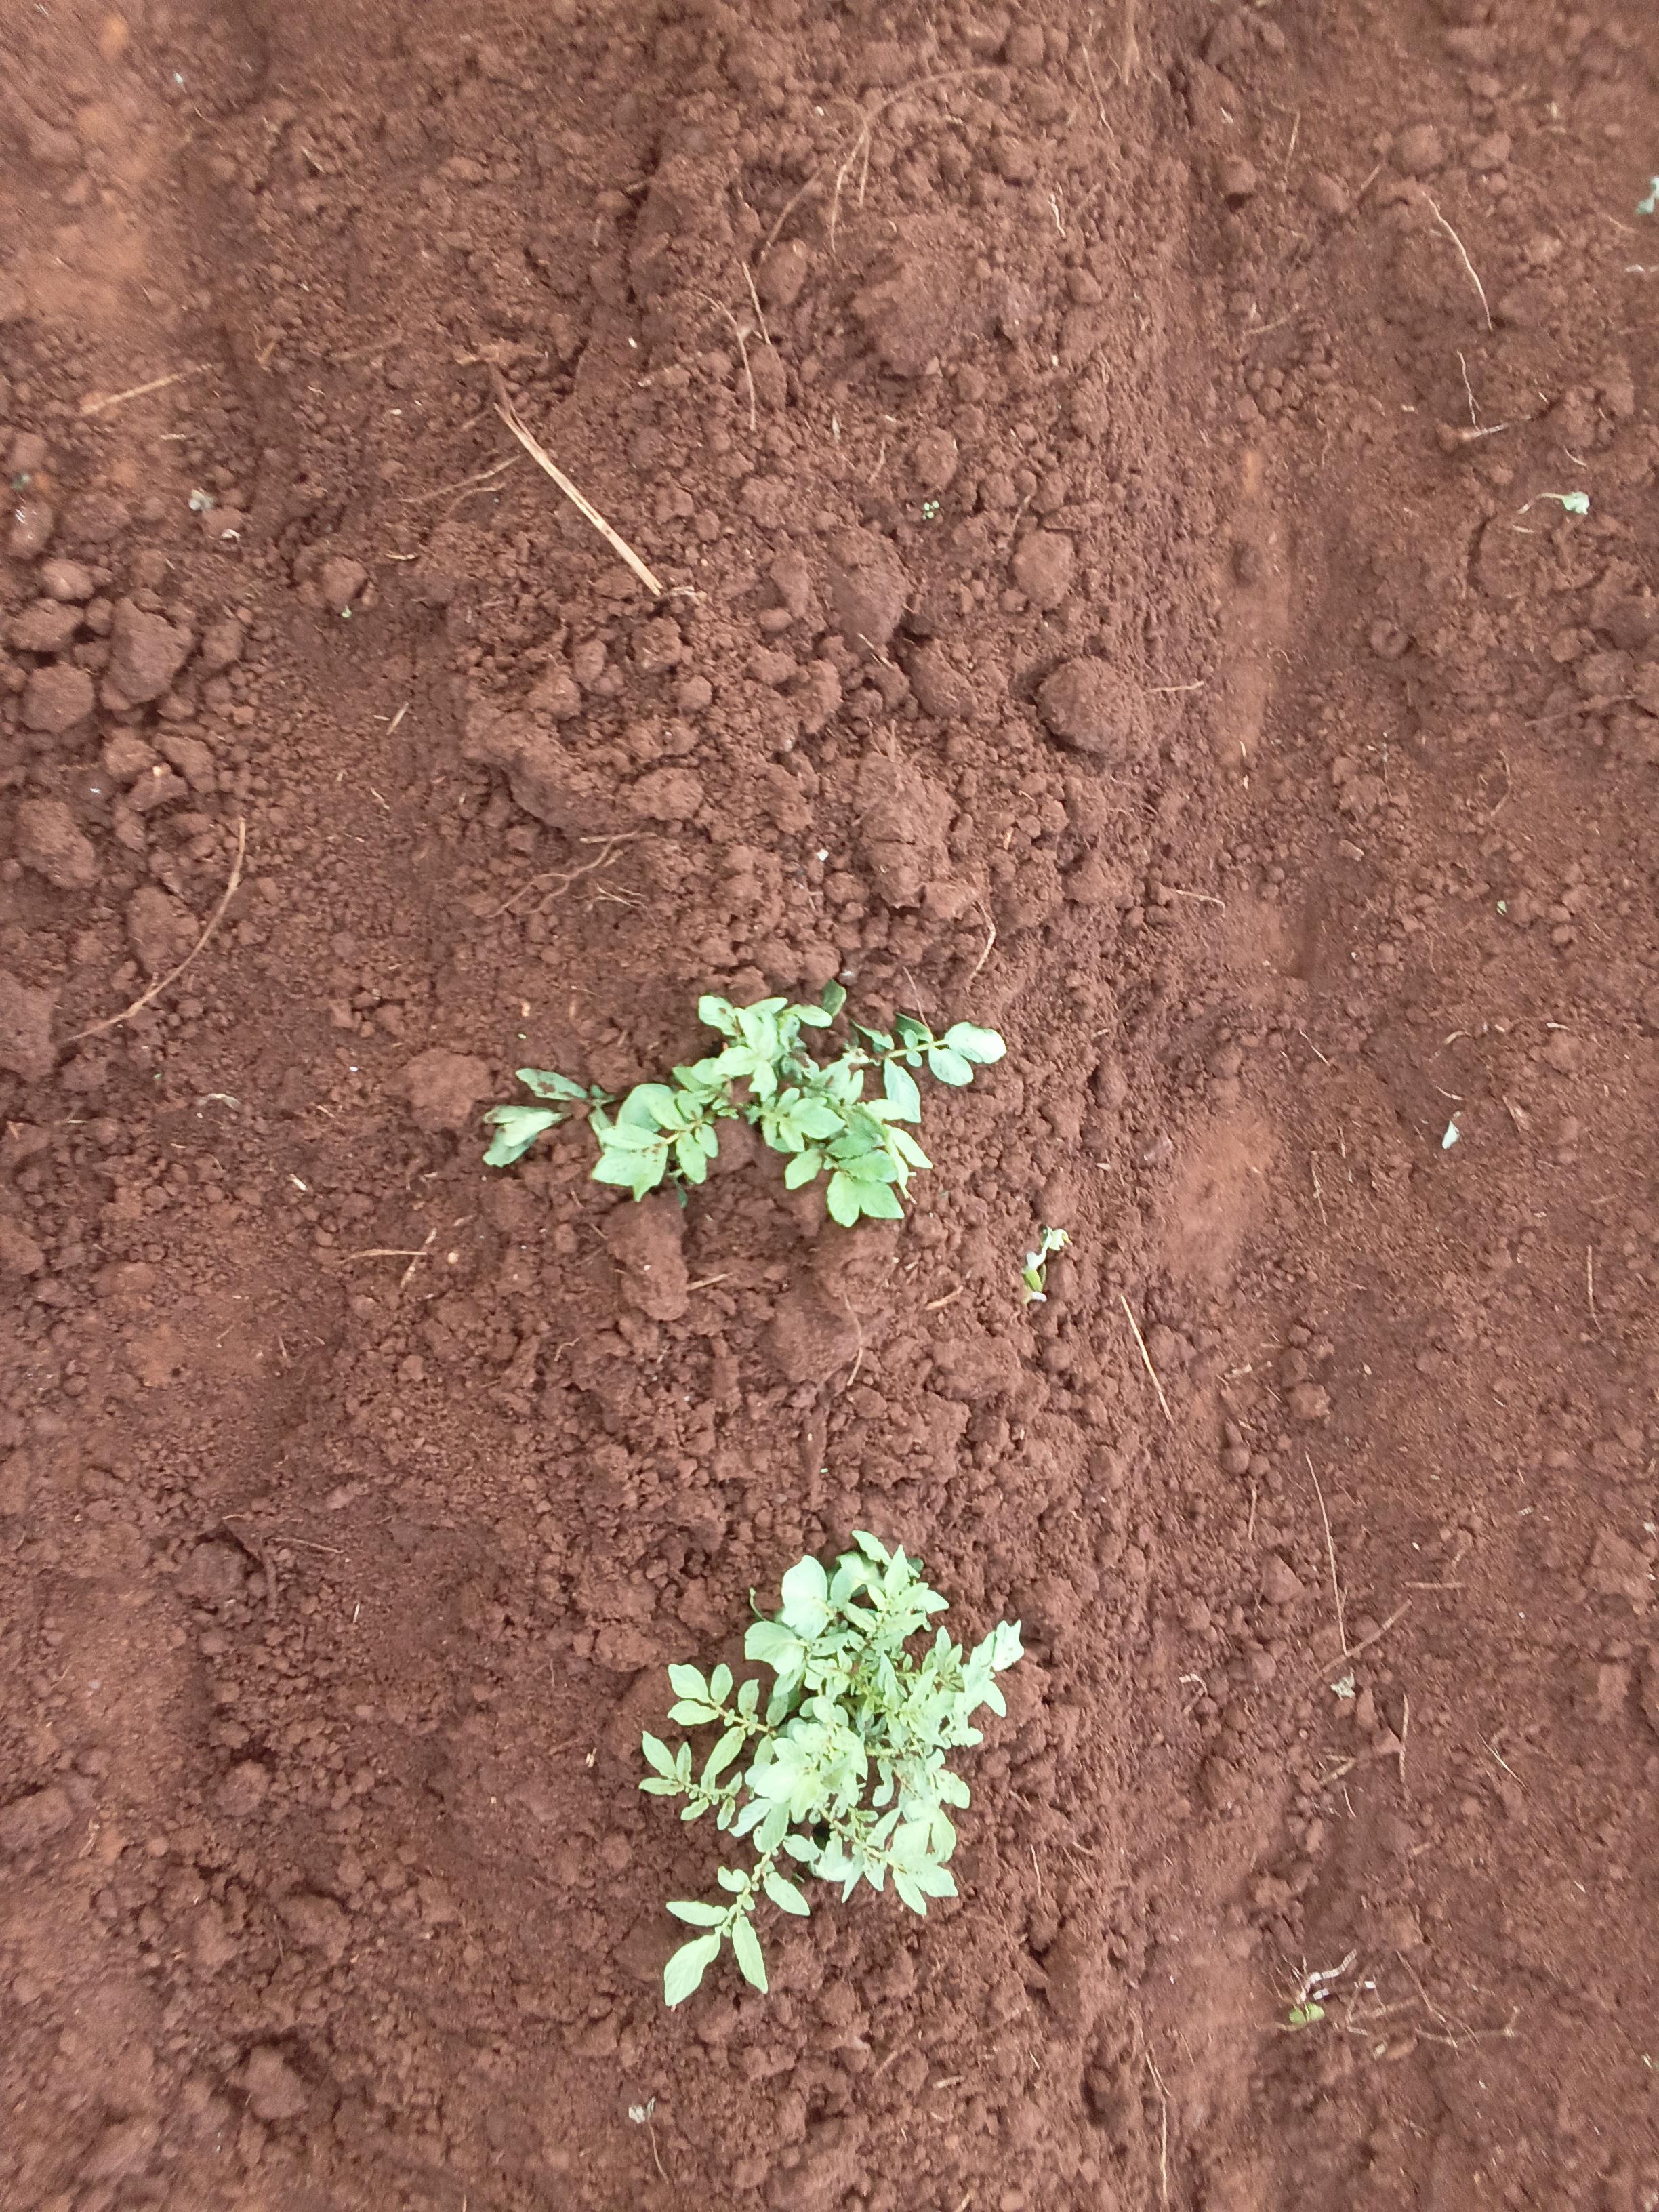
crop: potato
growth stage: sprouting emergence
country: Kenya
